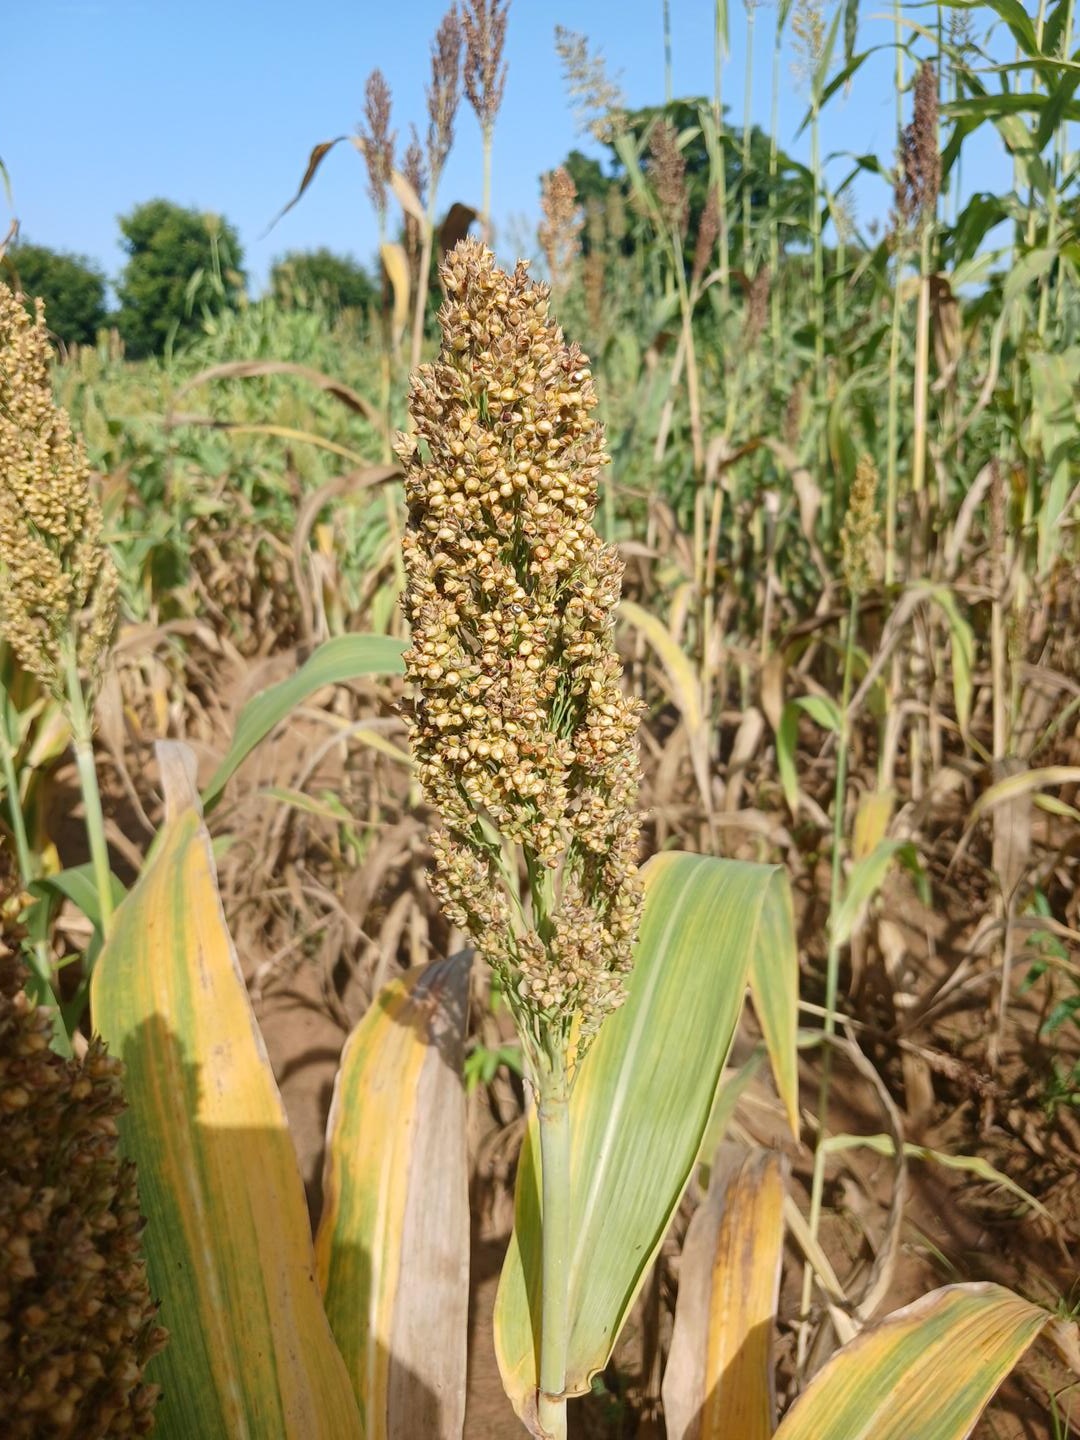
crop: sorghum
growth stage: filling grain
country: Senegal
